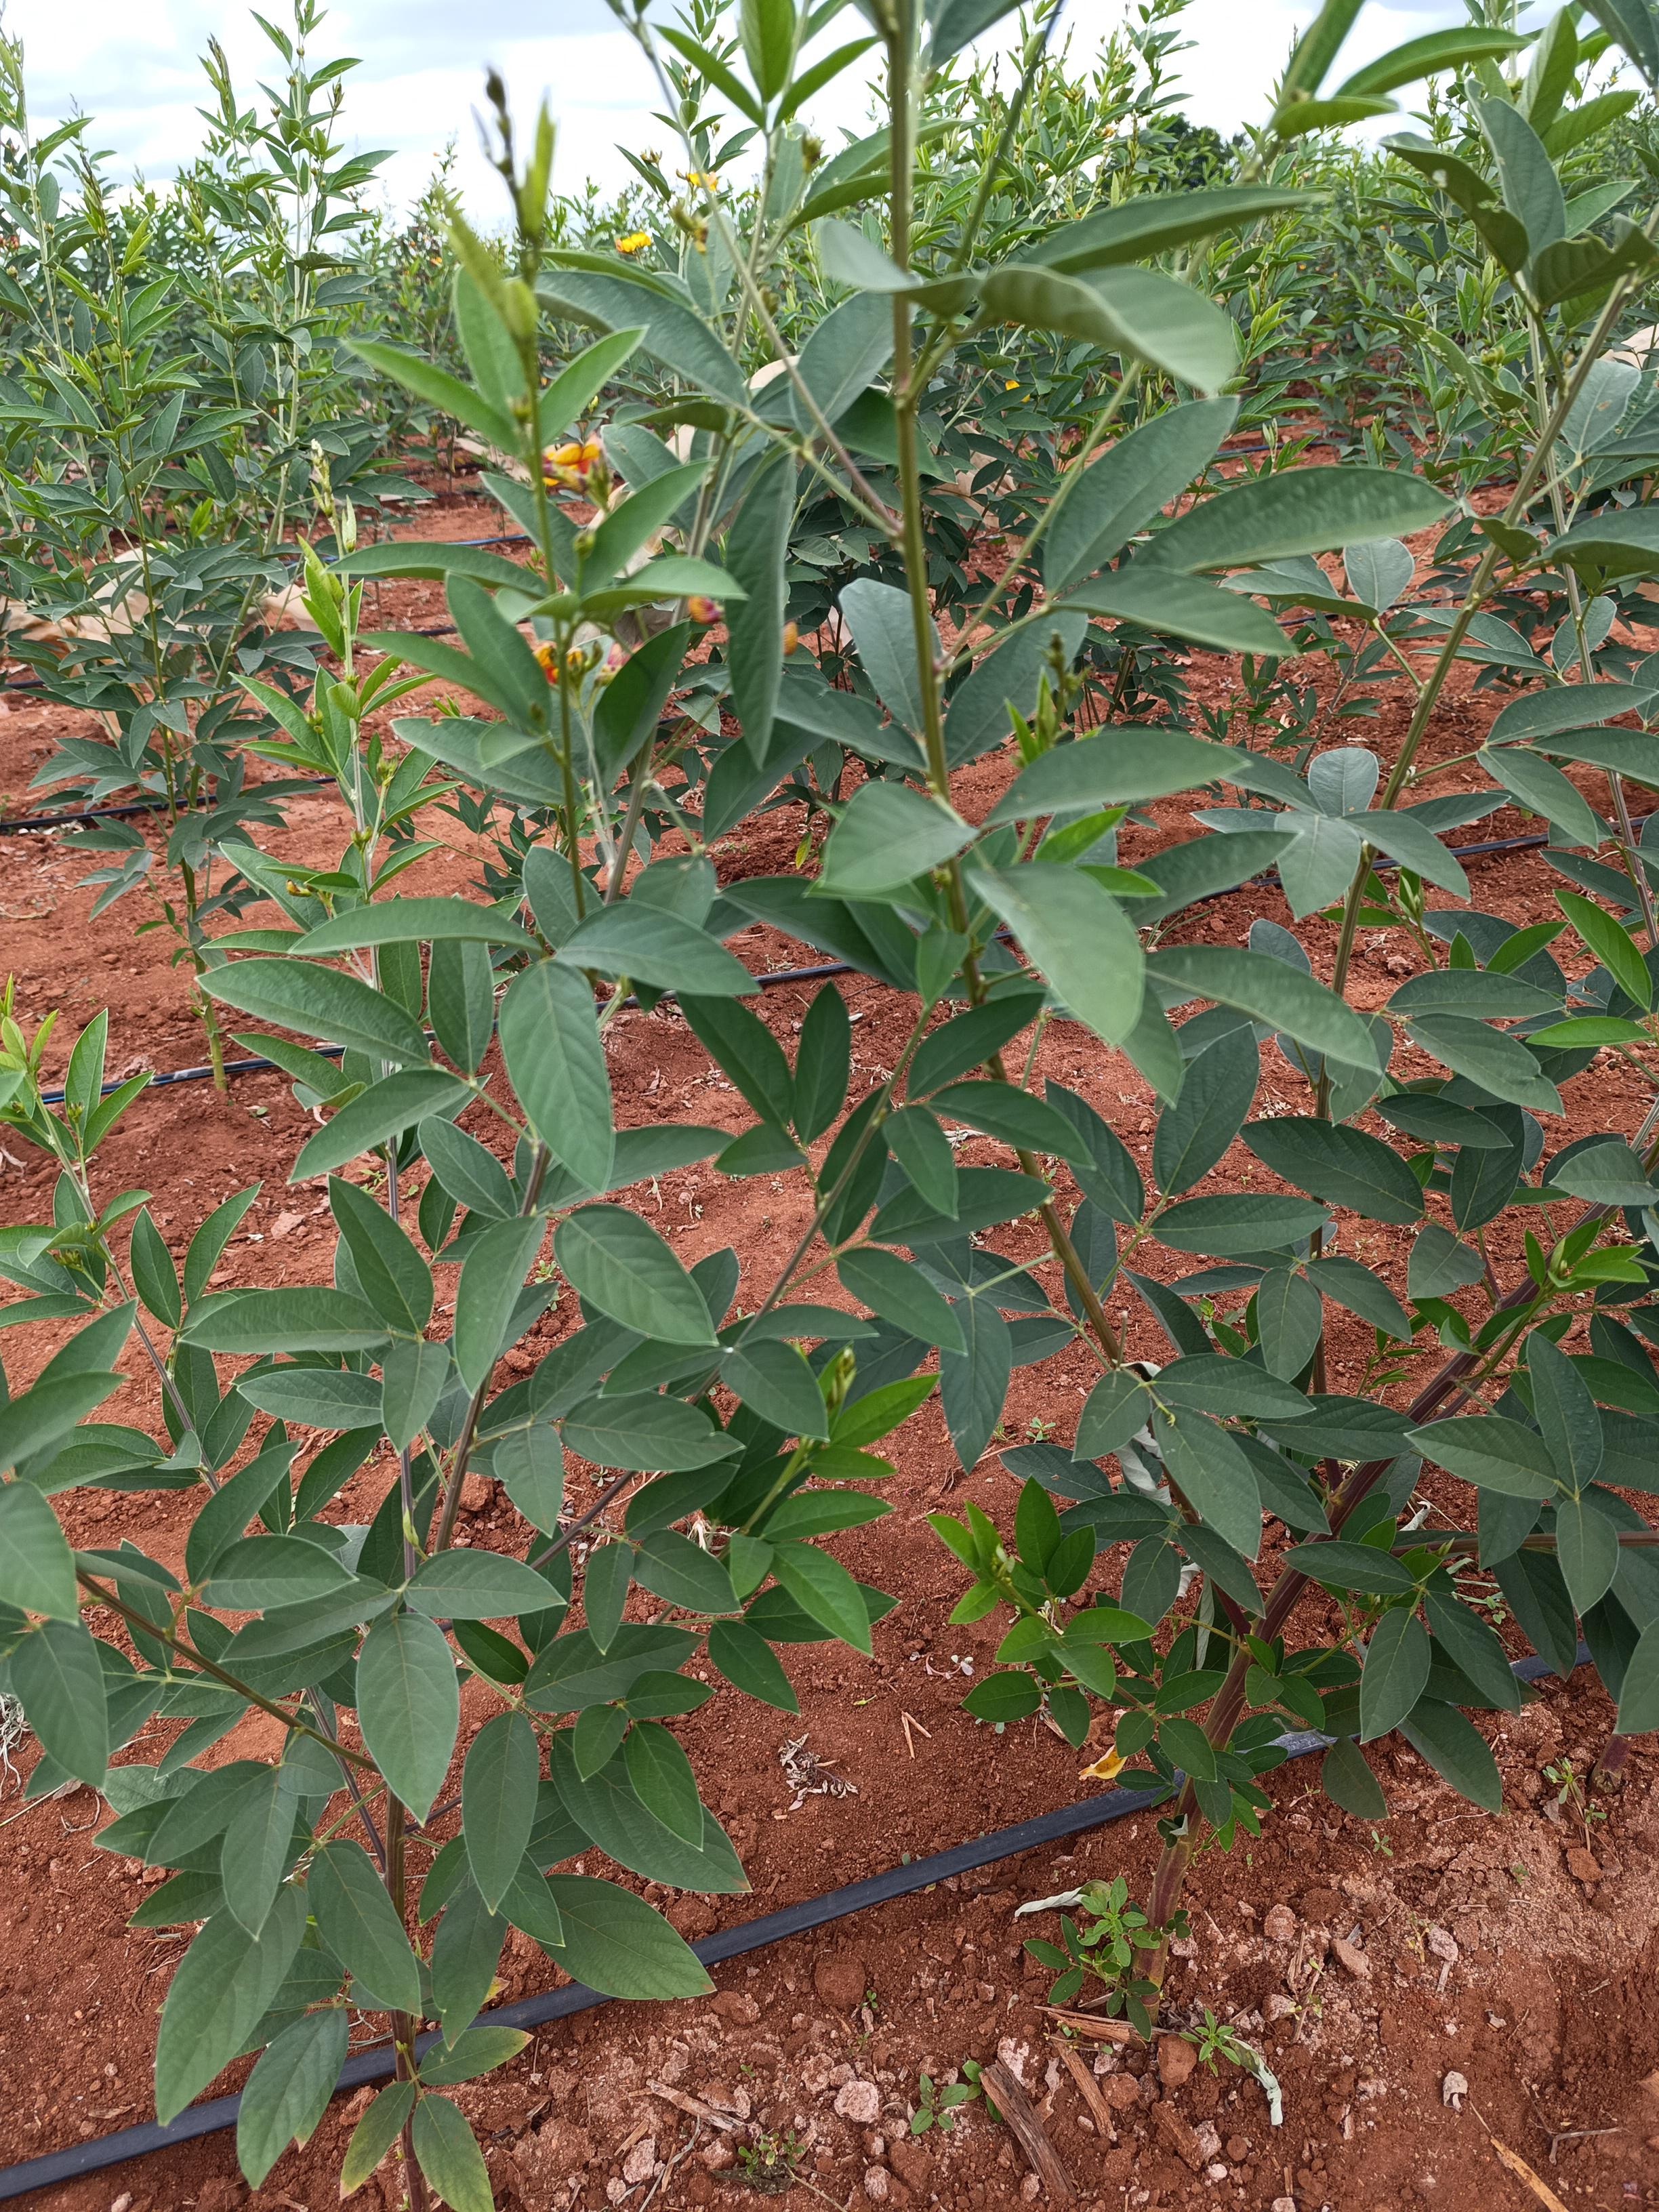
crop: pigeonpea
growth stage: vegetative
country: Kenya
